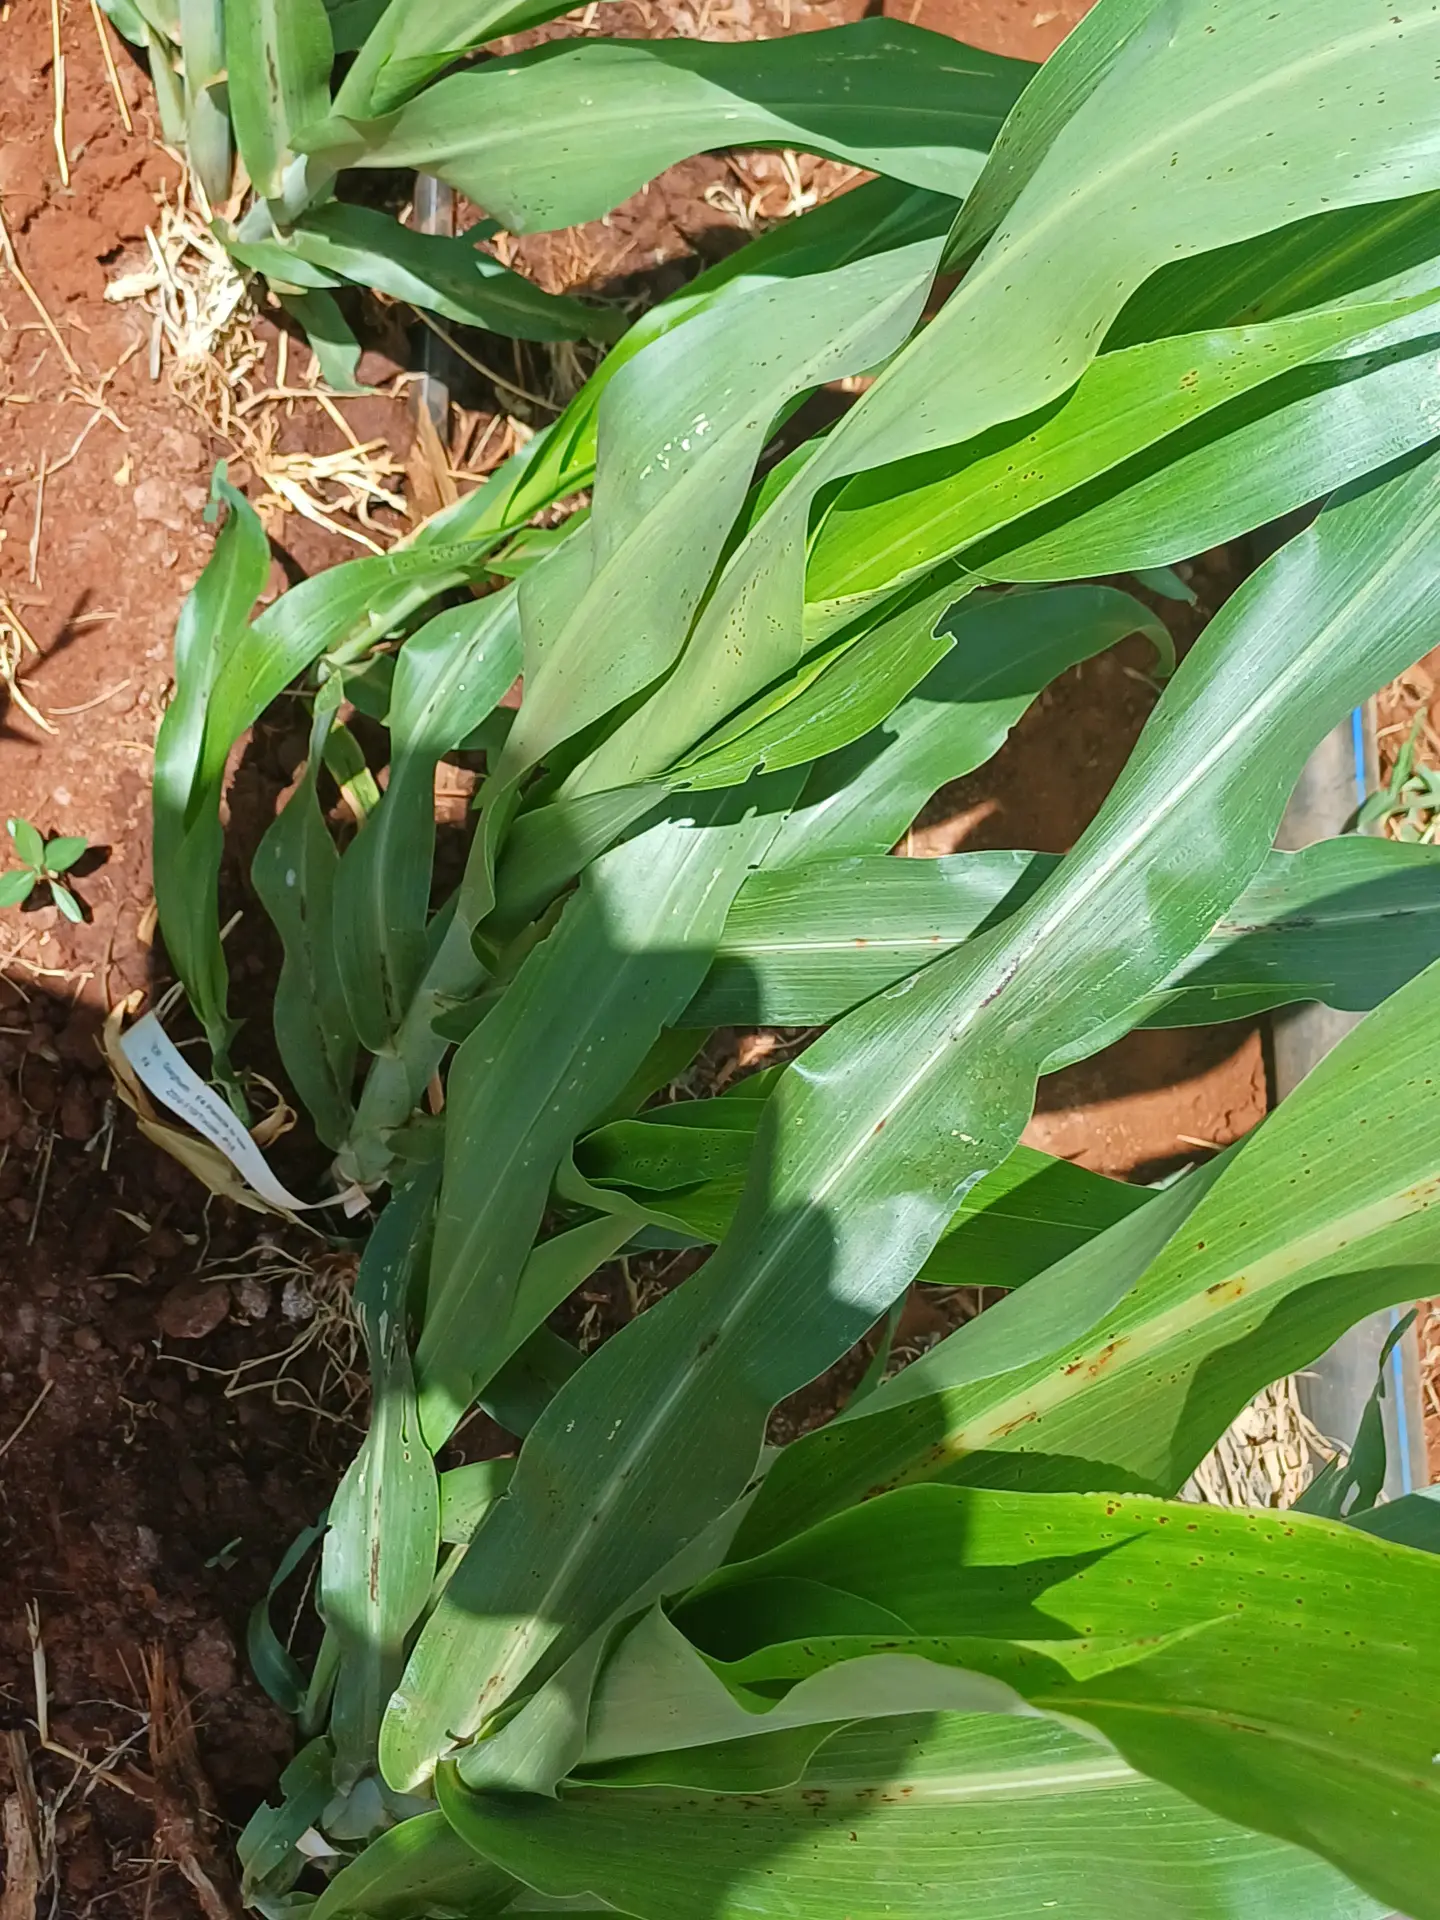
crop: sorghum
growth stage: vegetative
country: Kenya
